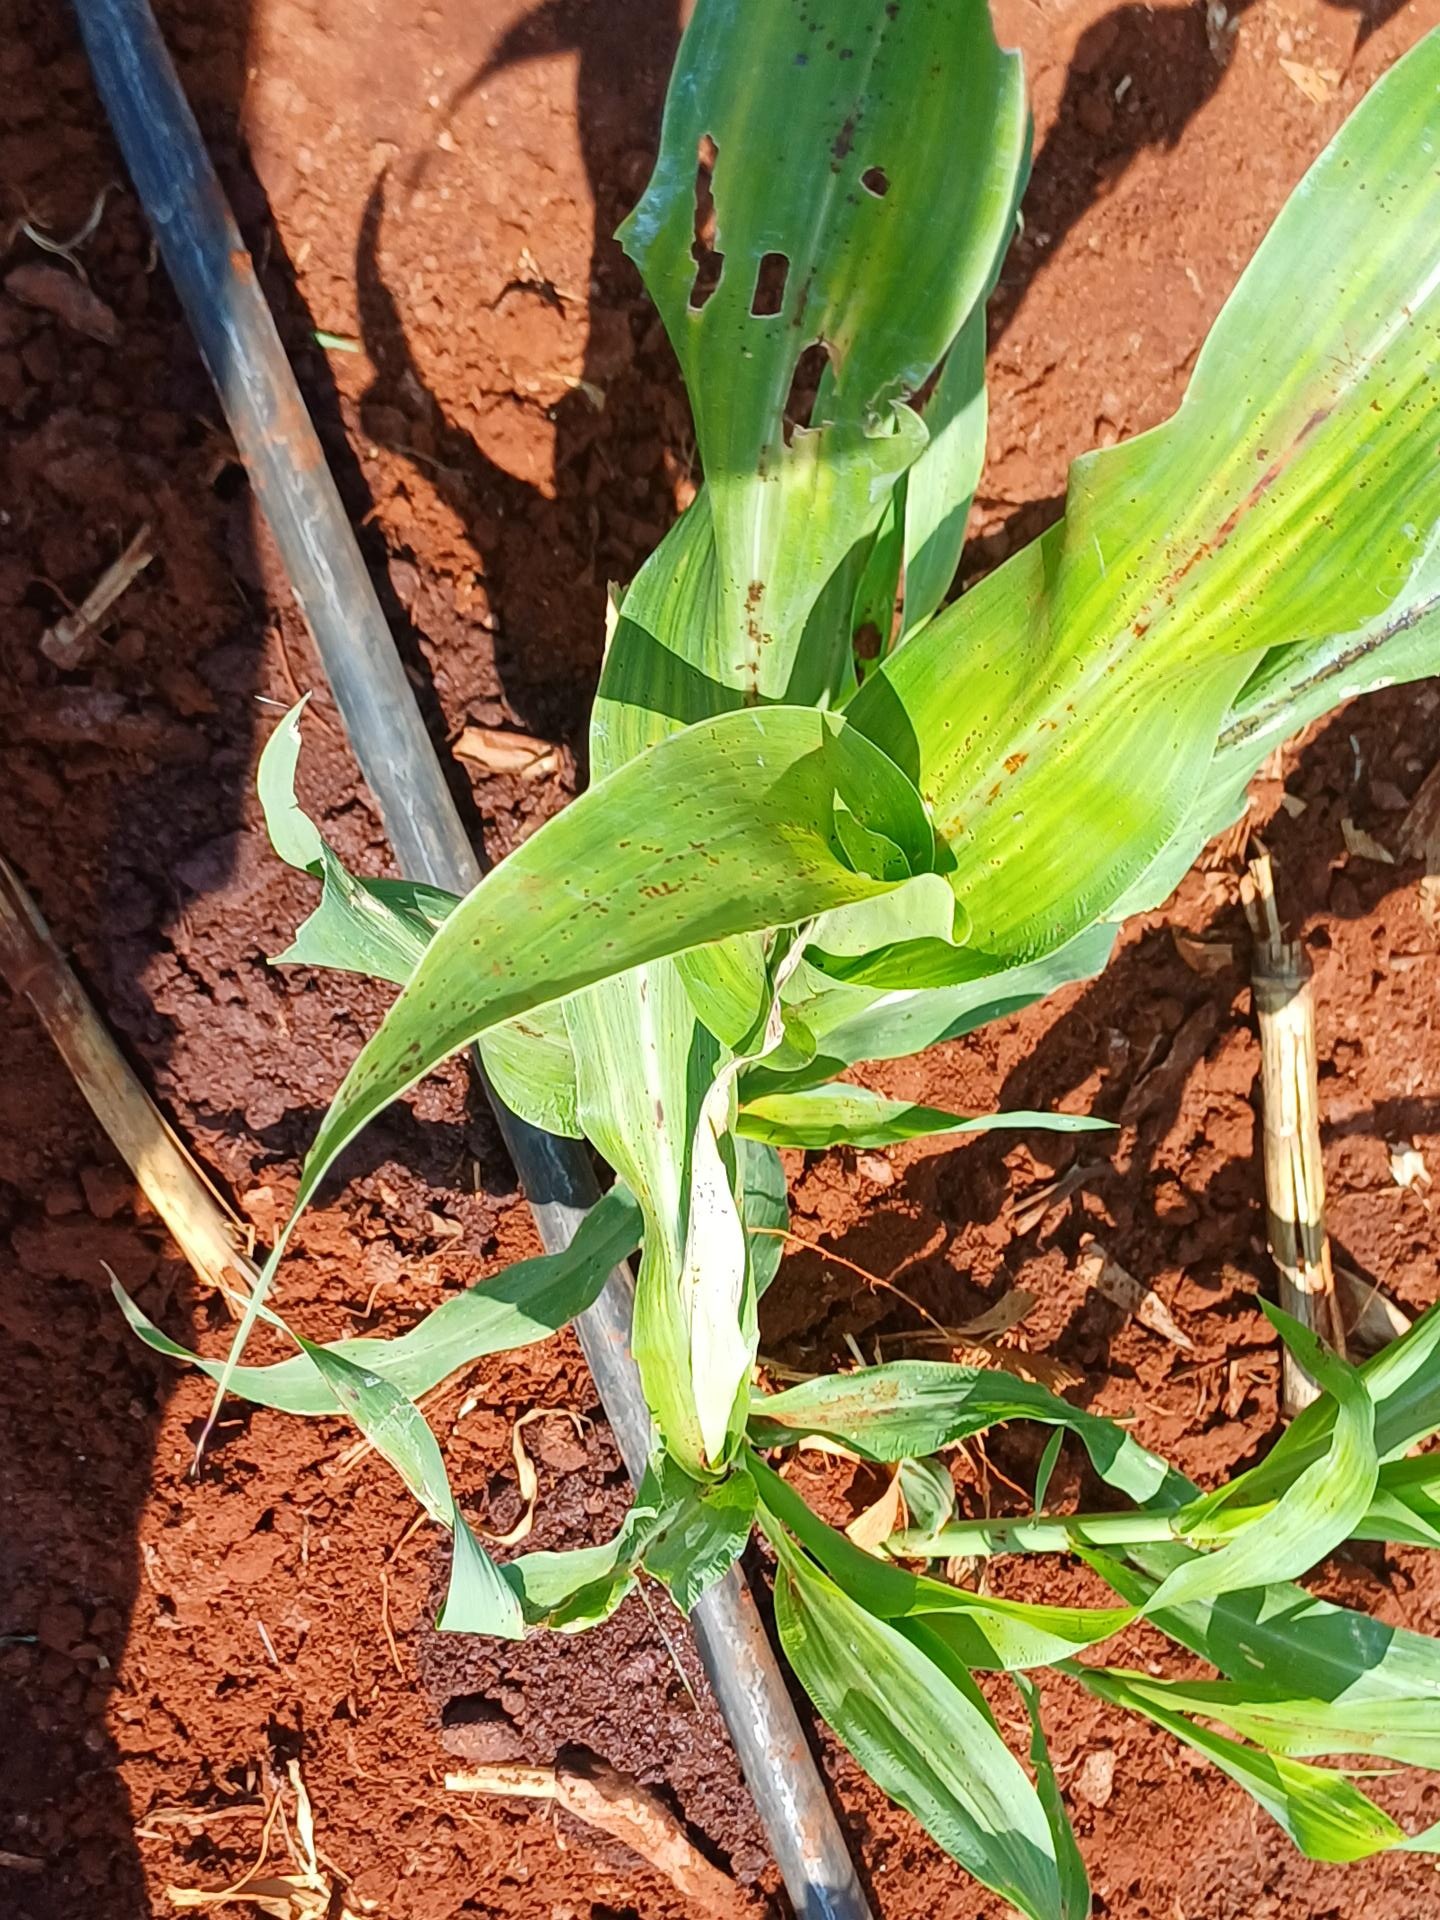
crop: sorghum
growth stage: vegetative
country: Kenya
